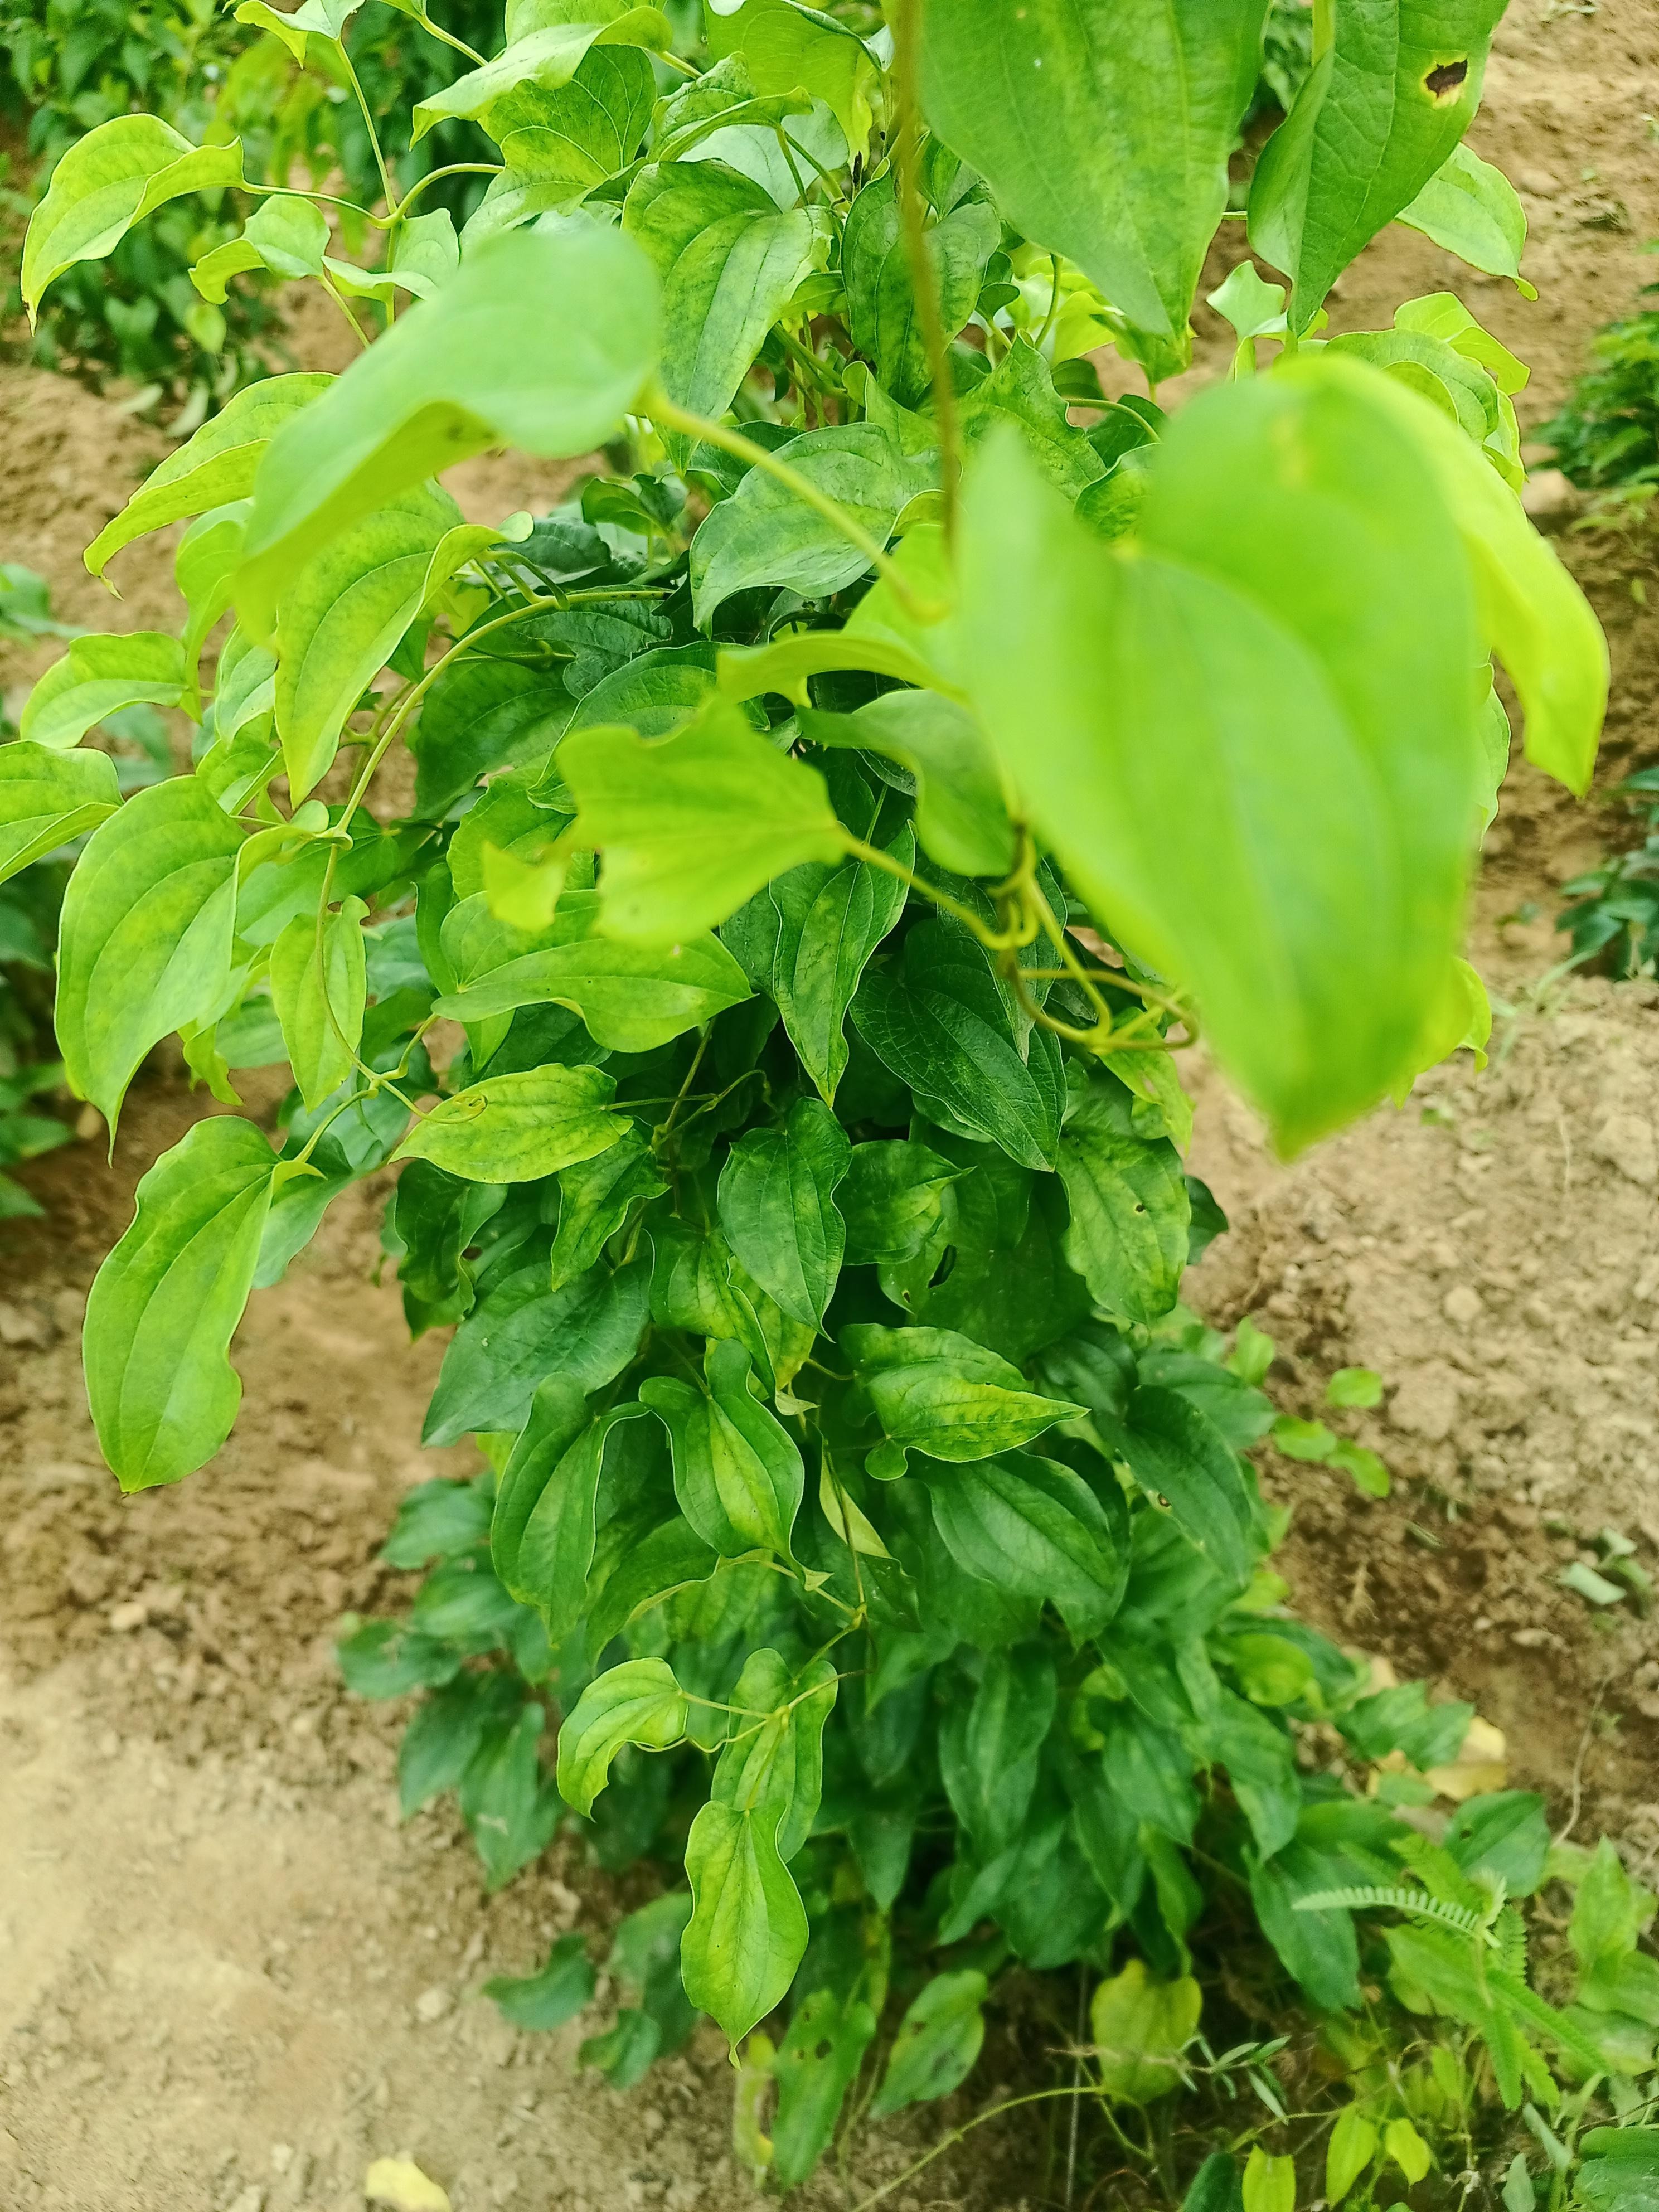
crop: yam
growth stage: vegetative
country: Nigeria
